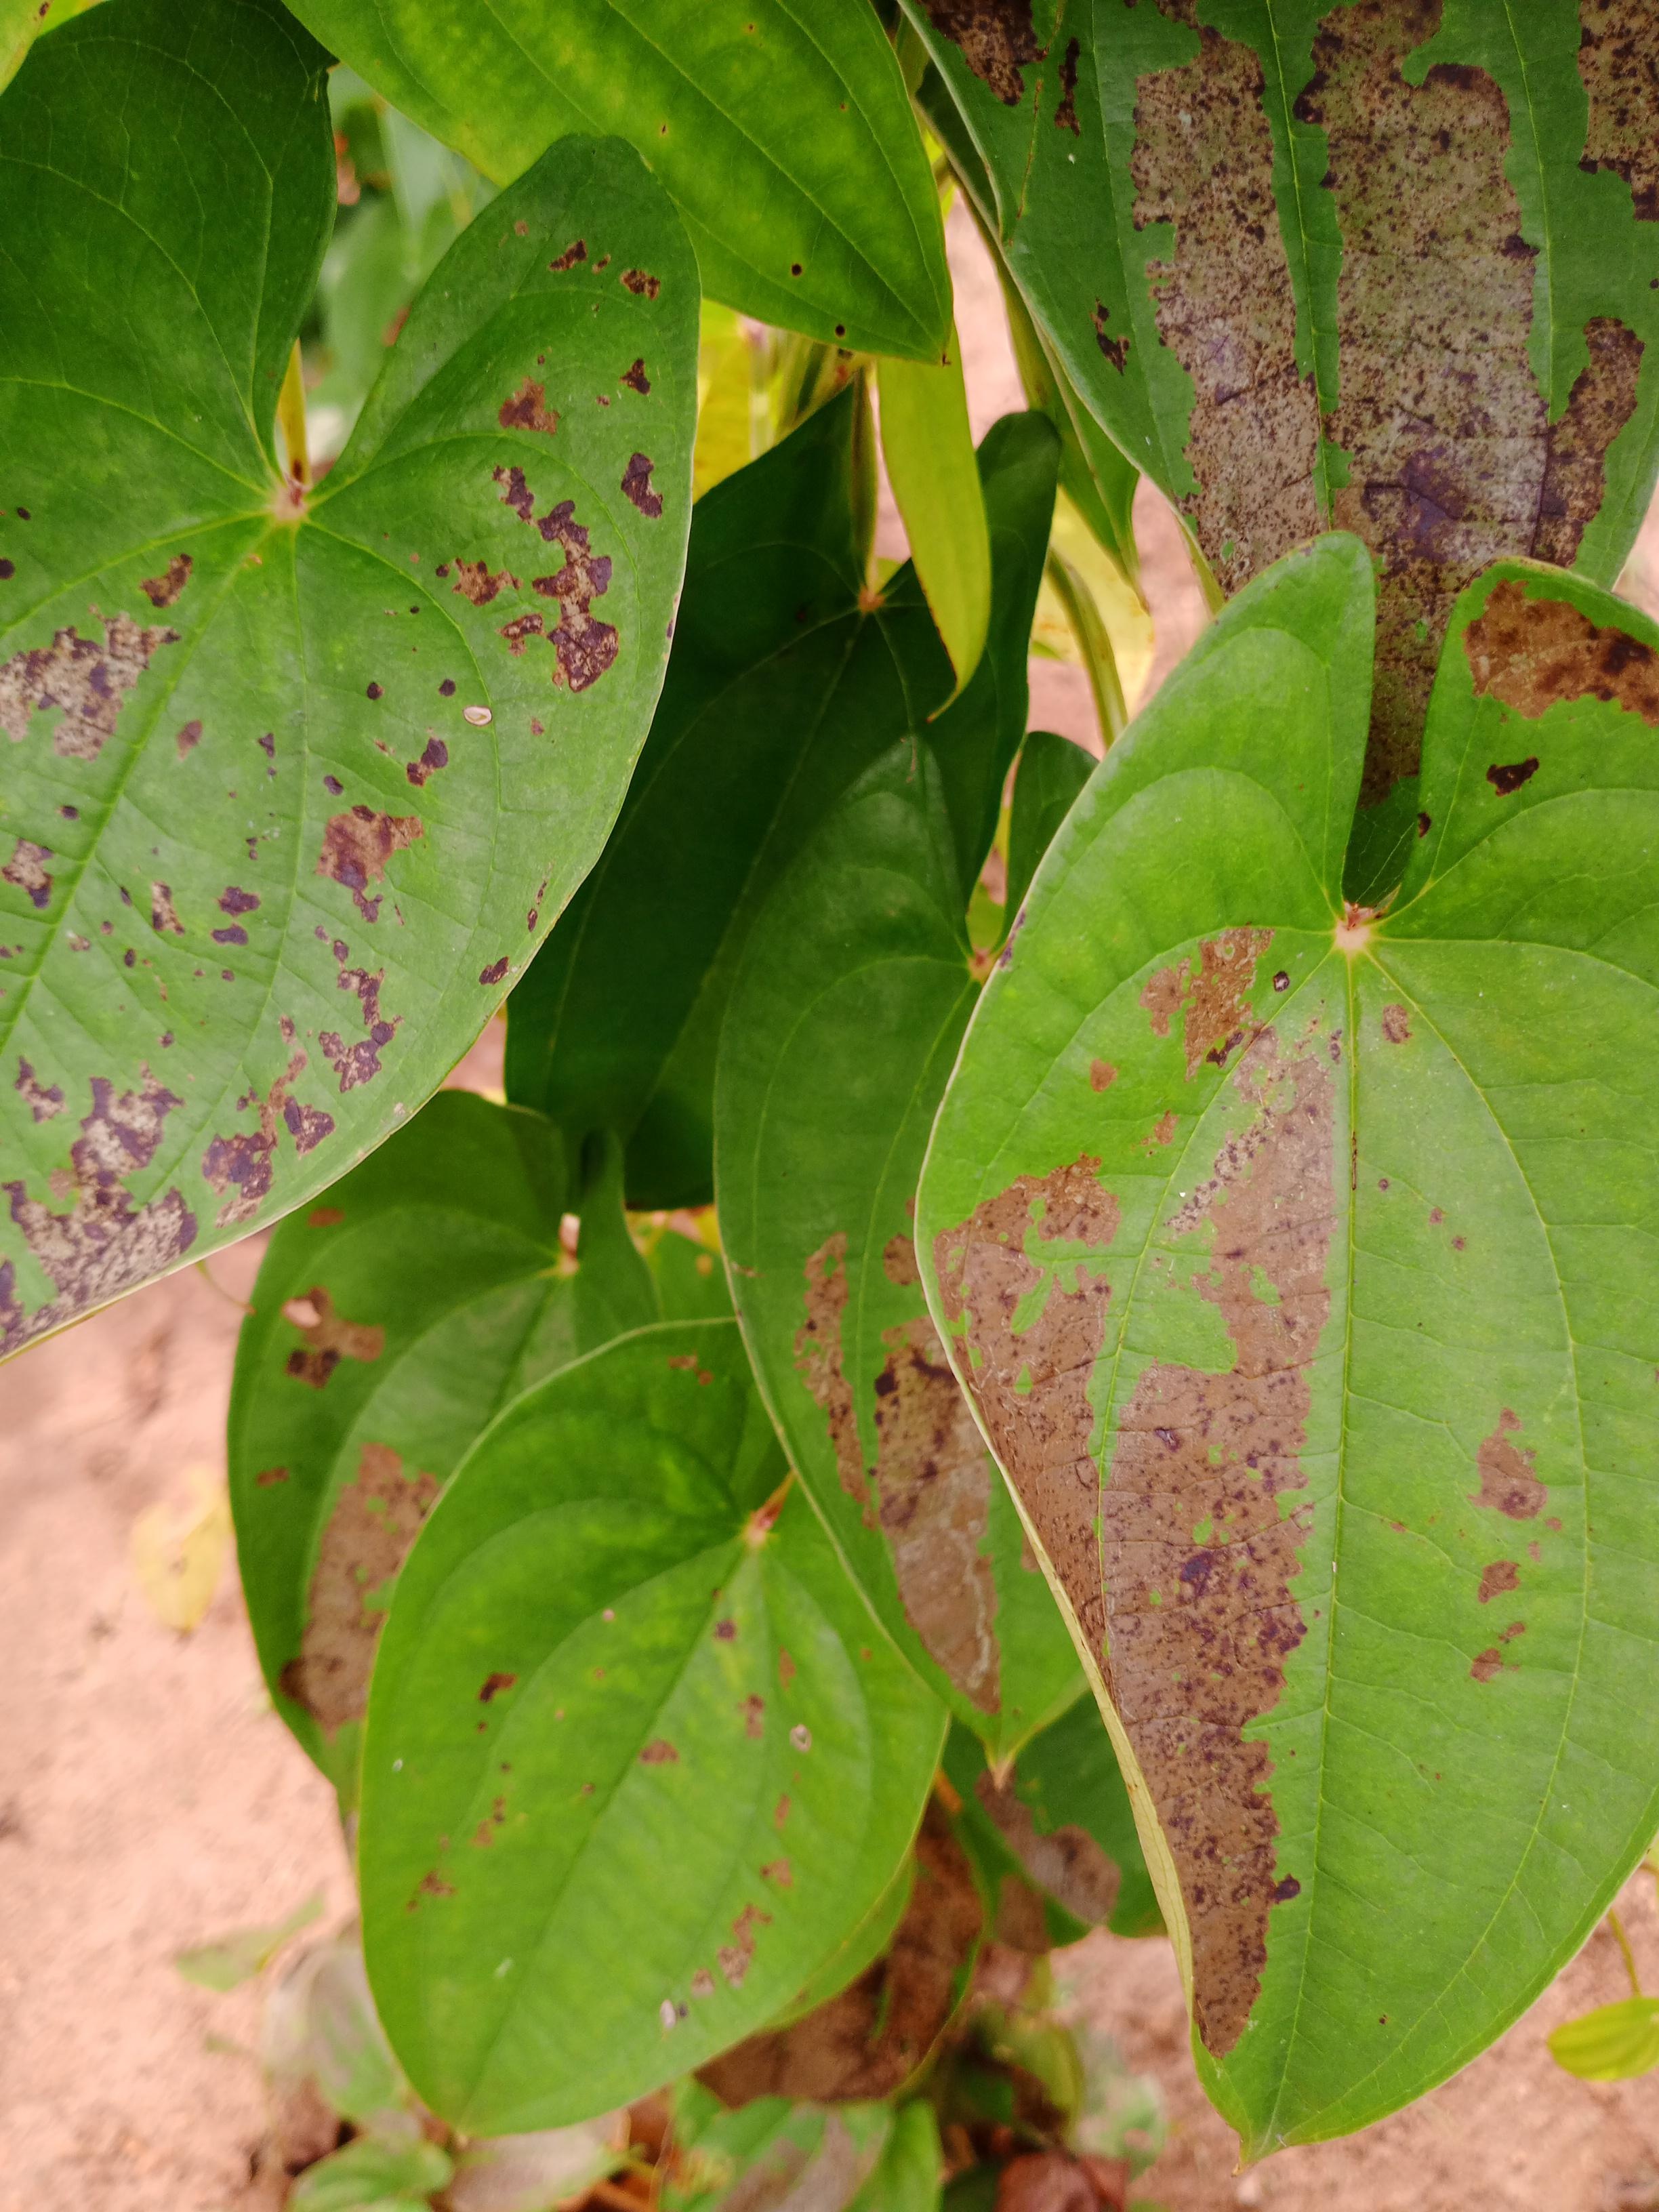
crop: yam
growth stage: vegetative
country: Nigeria
